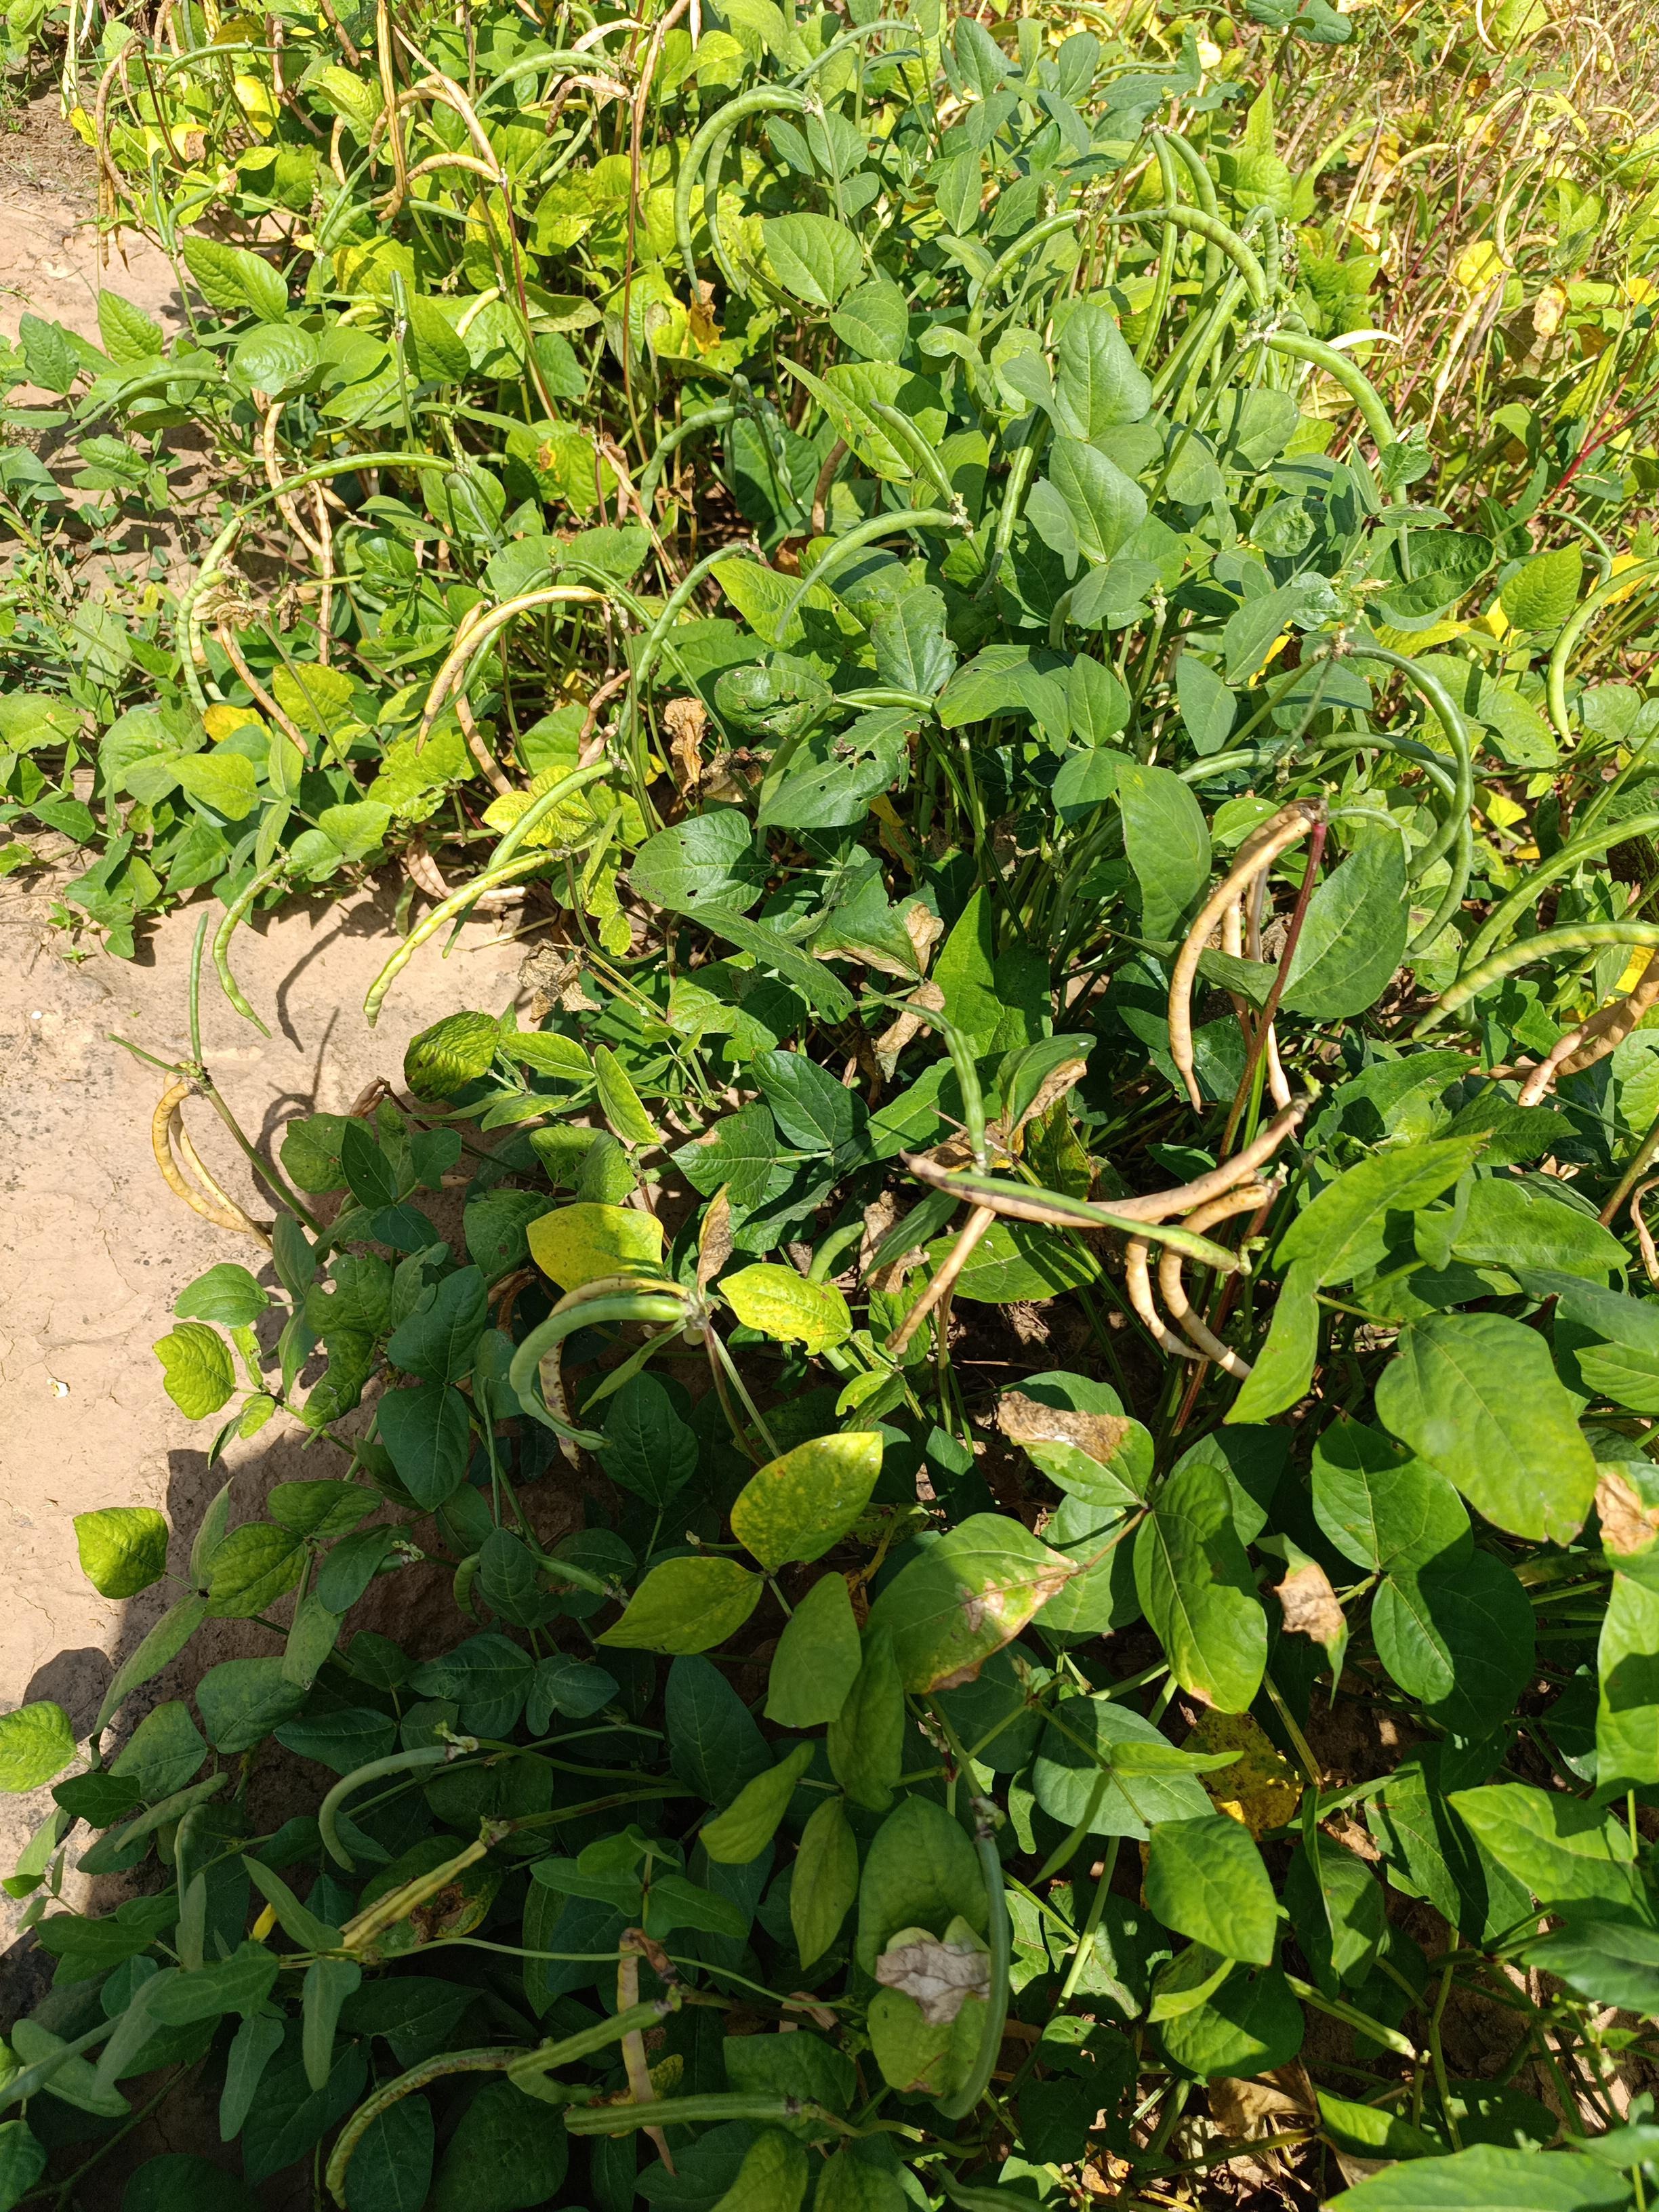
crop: cowpea
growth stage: maturity
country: Nigeria
